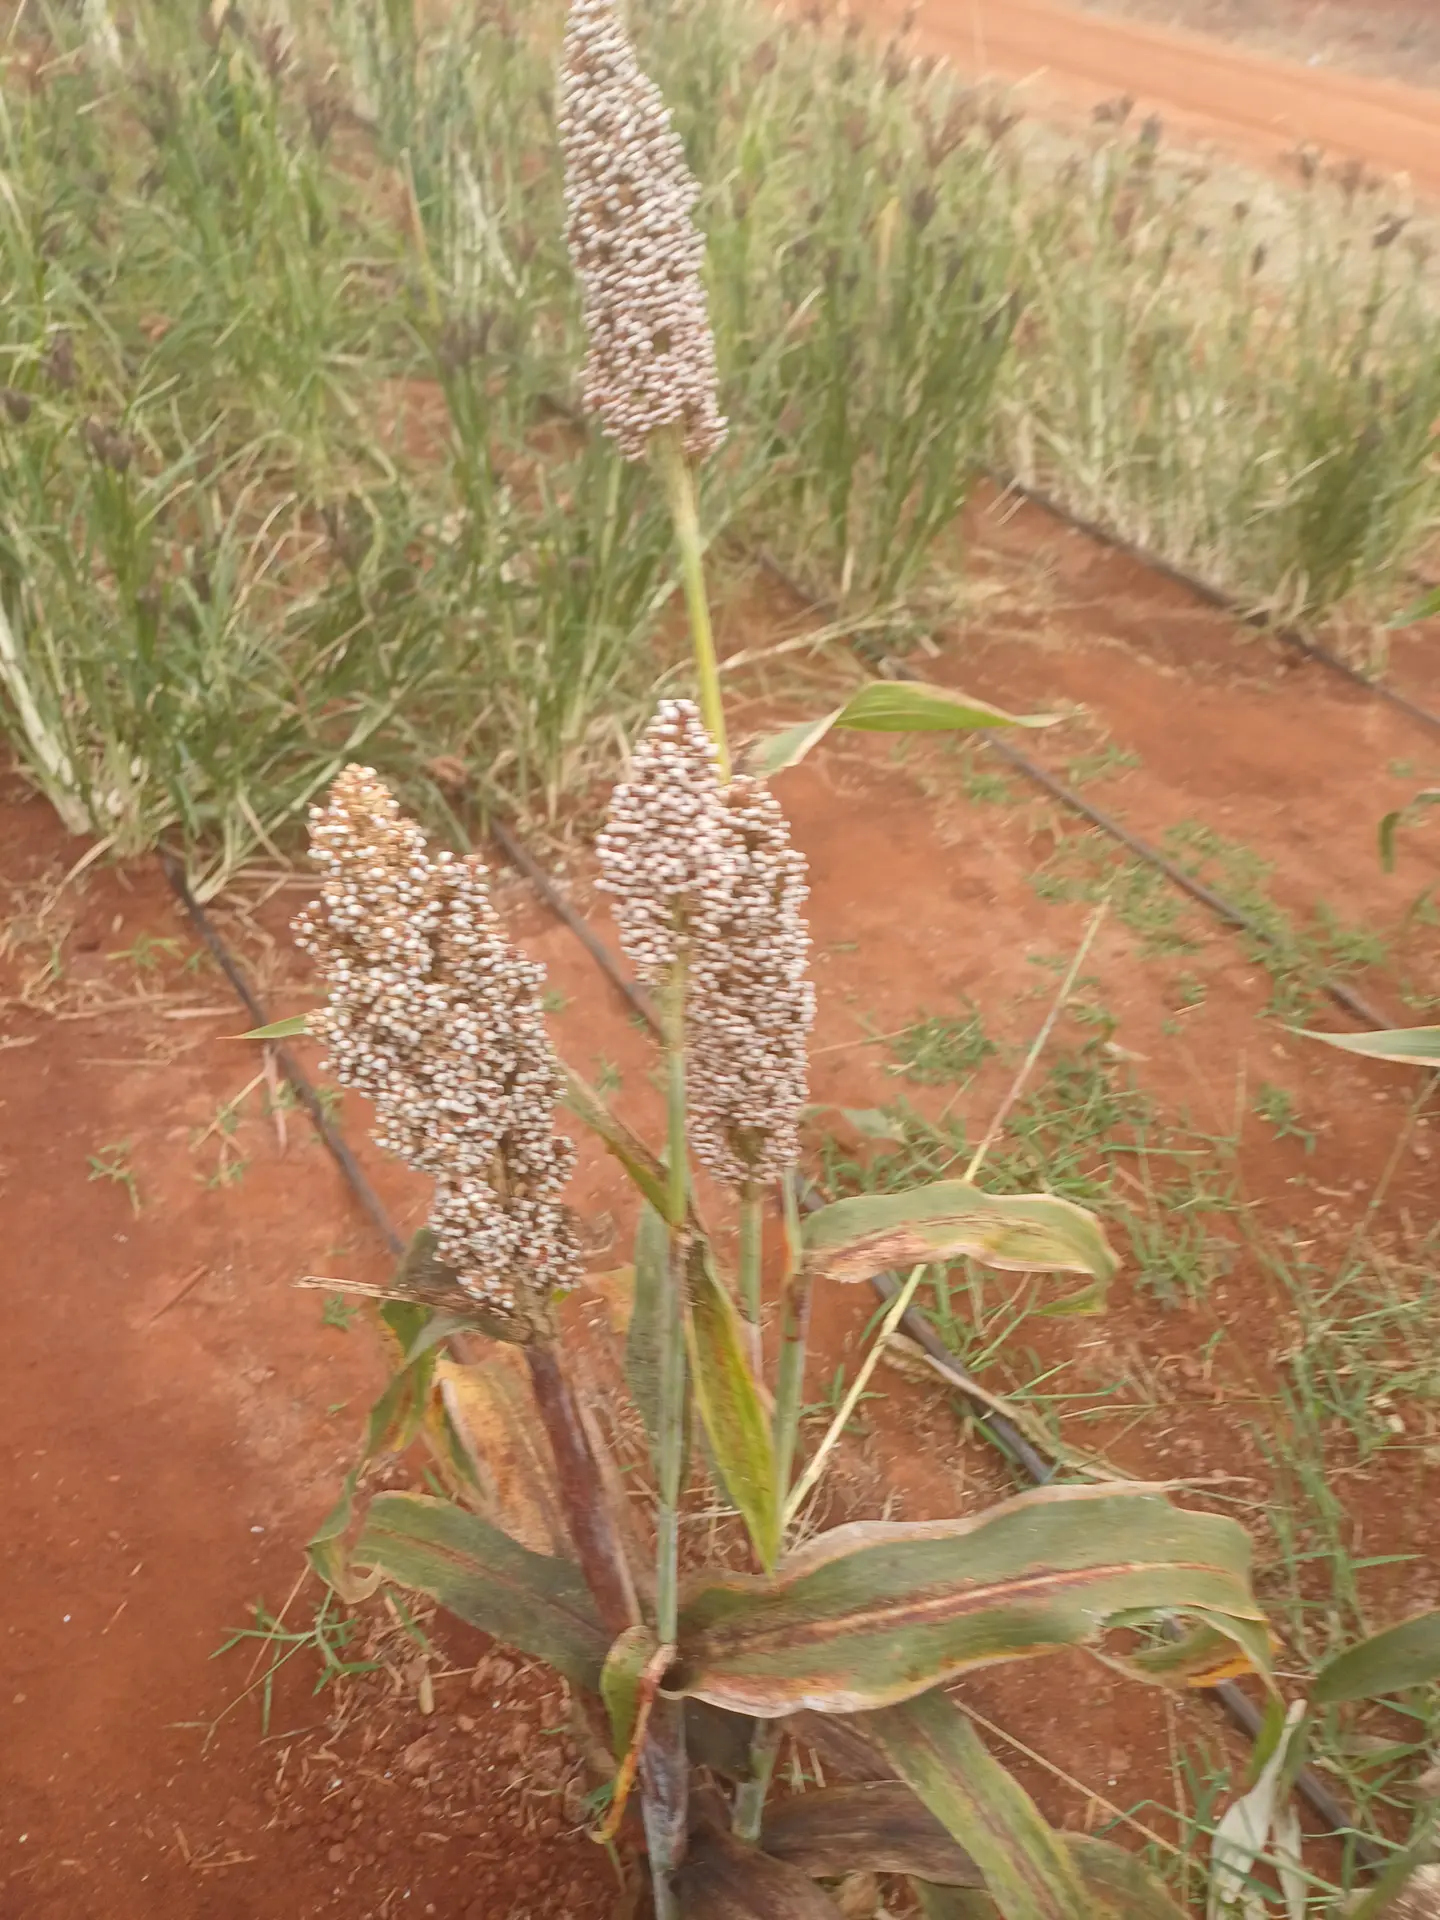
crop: sorghum
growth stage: maturity
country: Kenya
